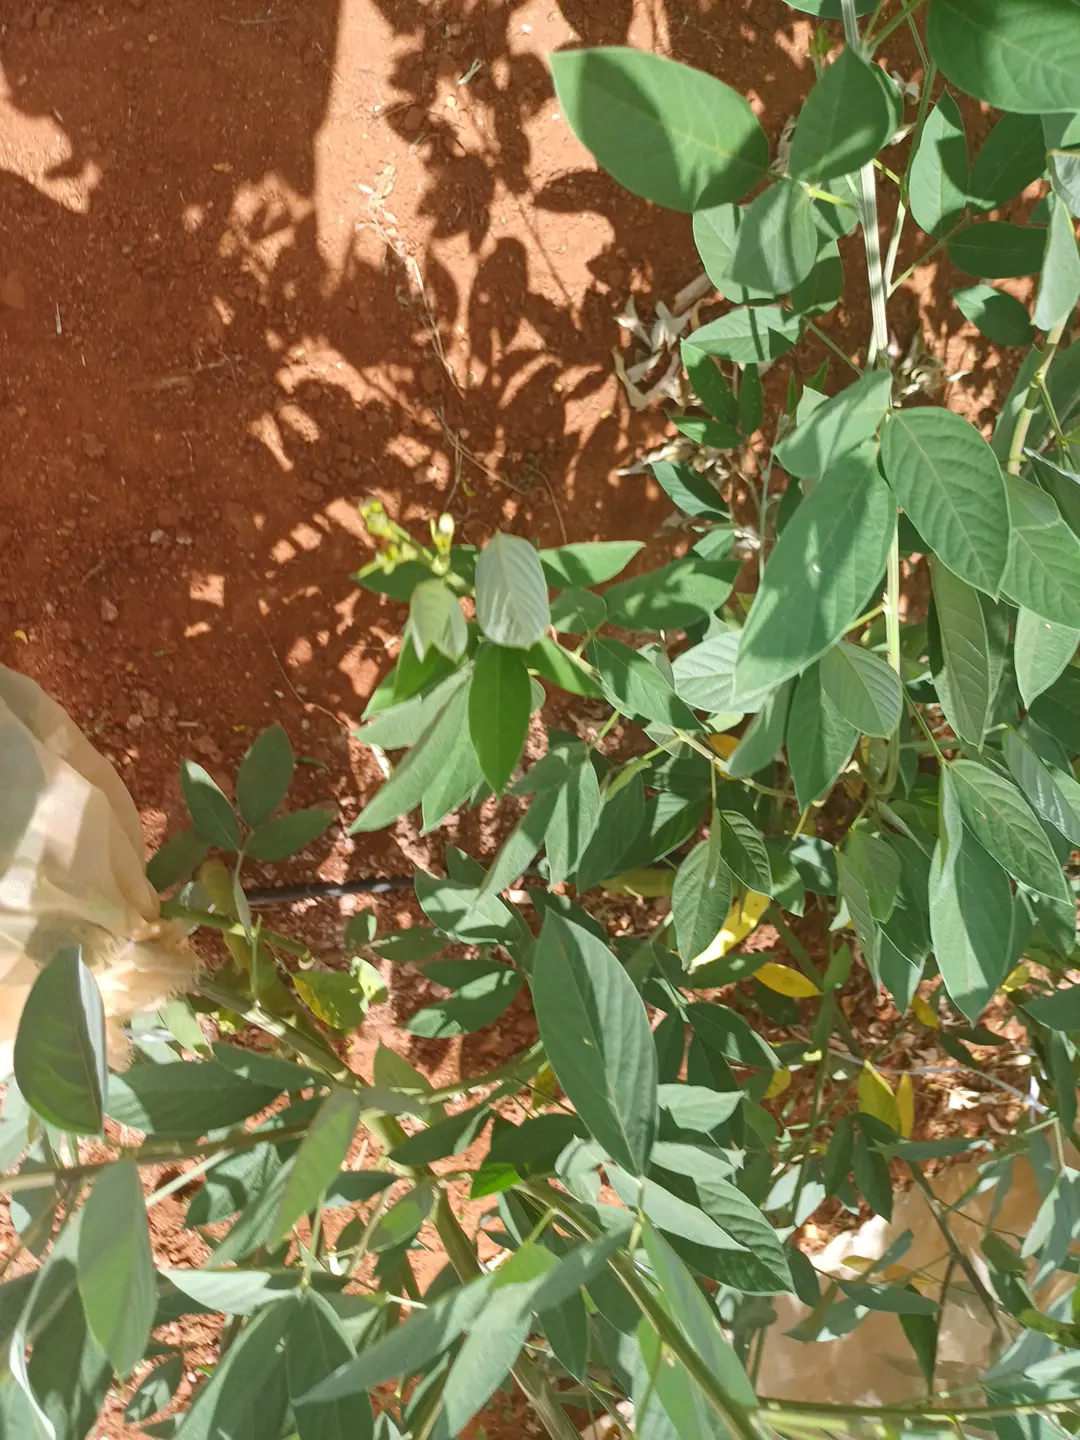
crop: pigeonpea
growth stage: development pod
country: Kenya
